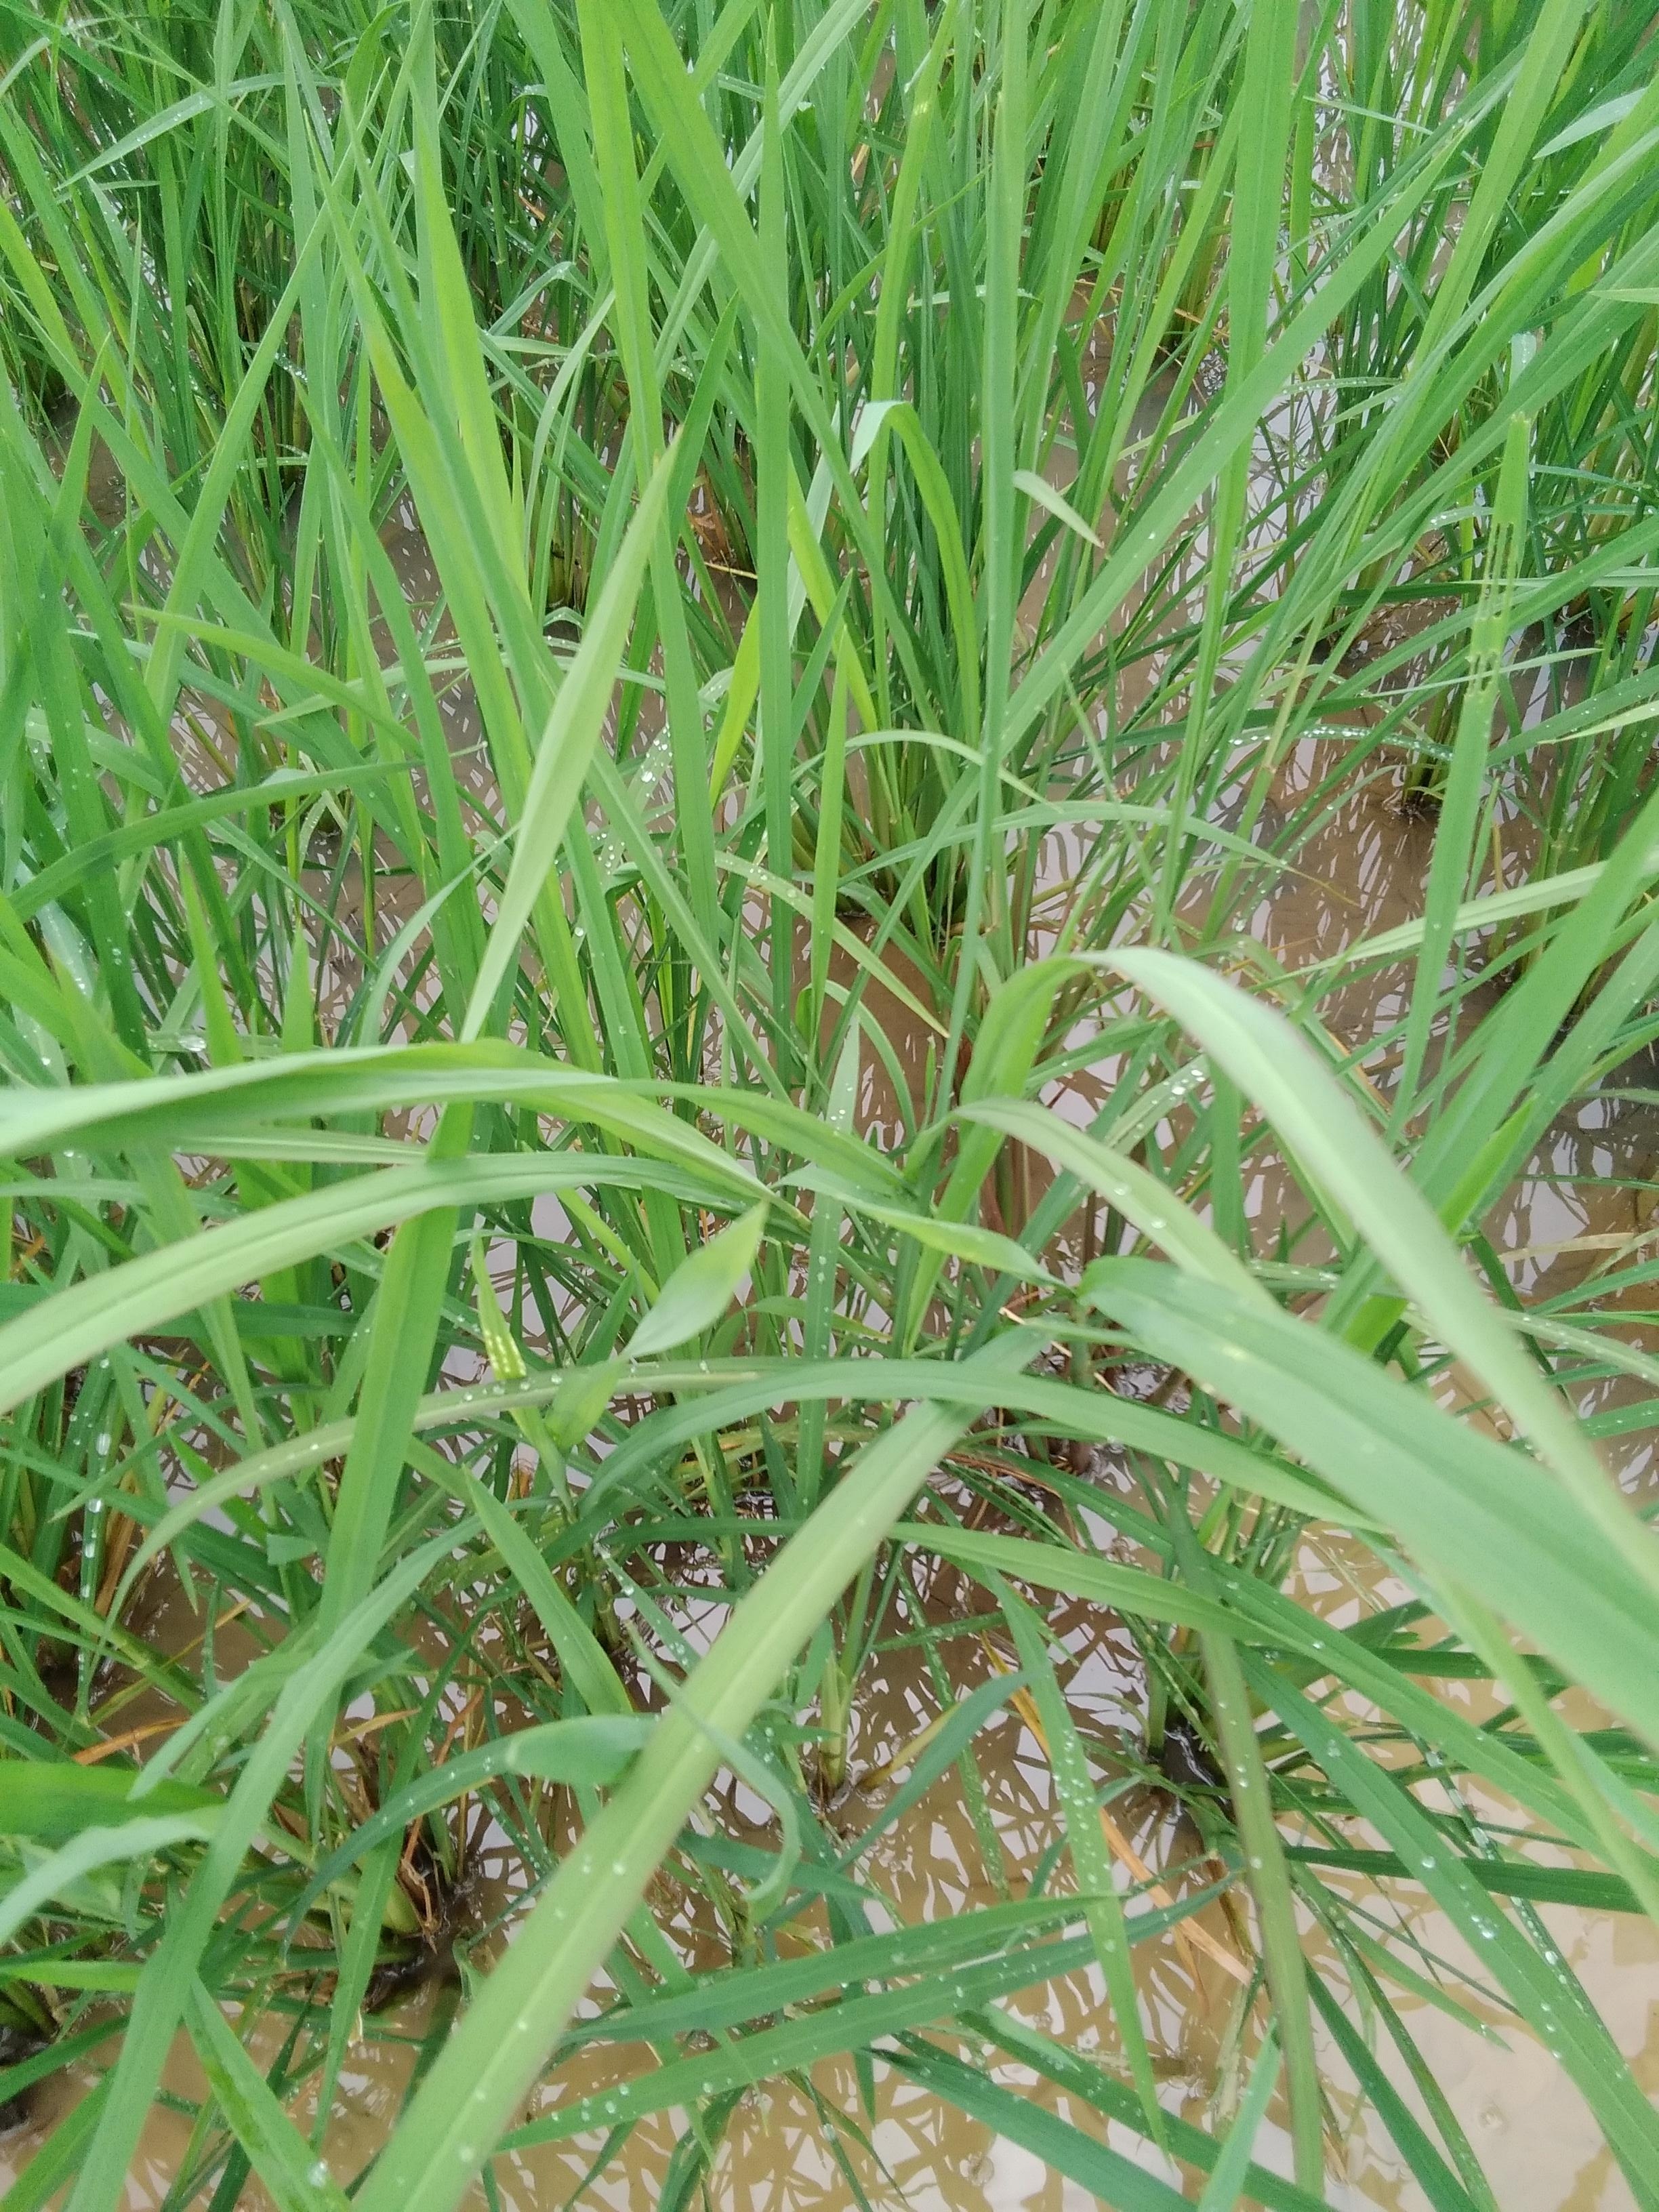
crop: rice
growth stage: elongation stem
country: Nigeria
